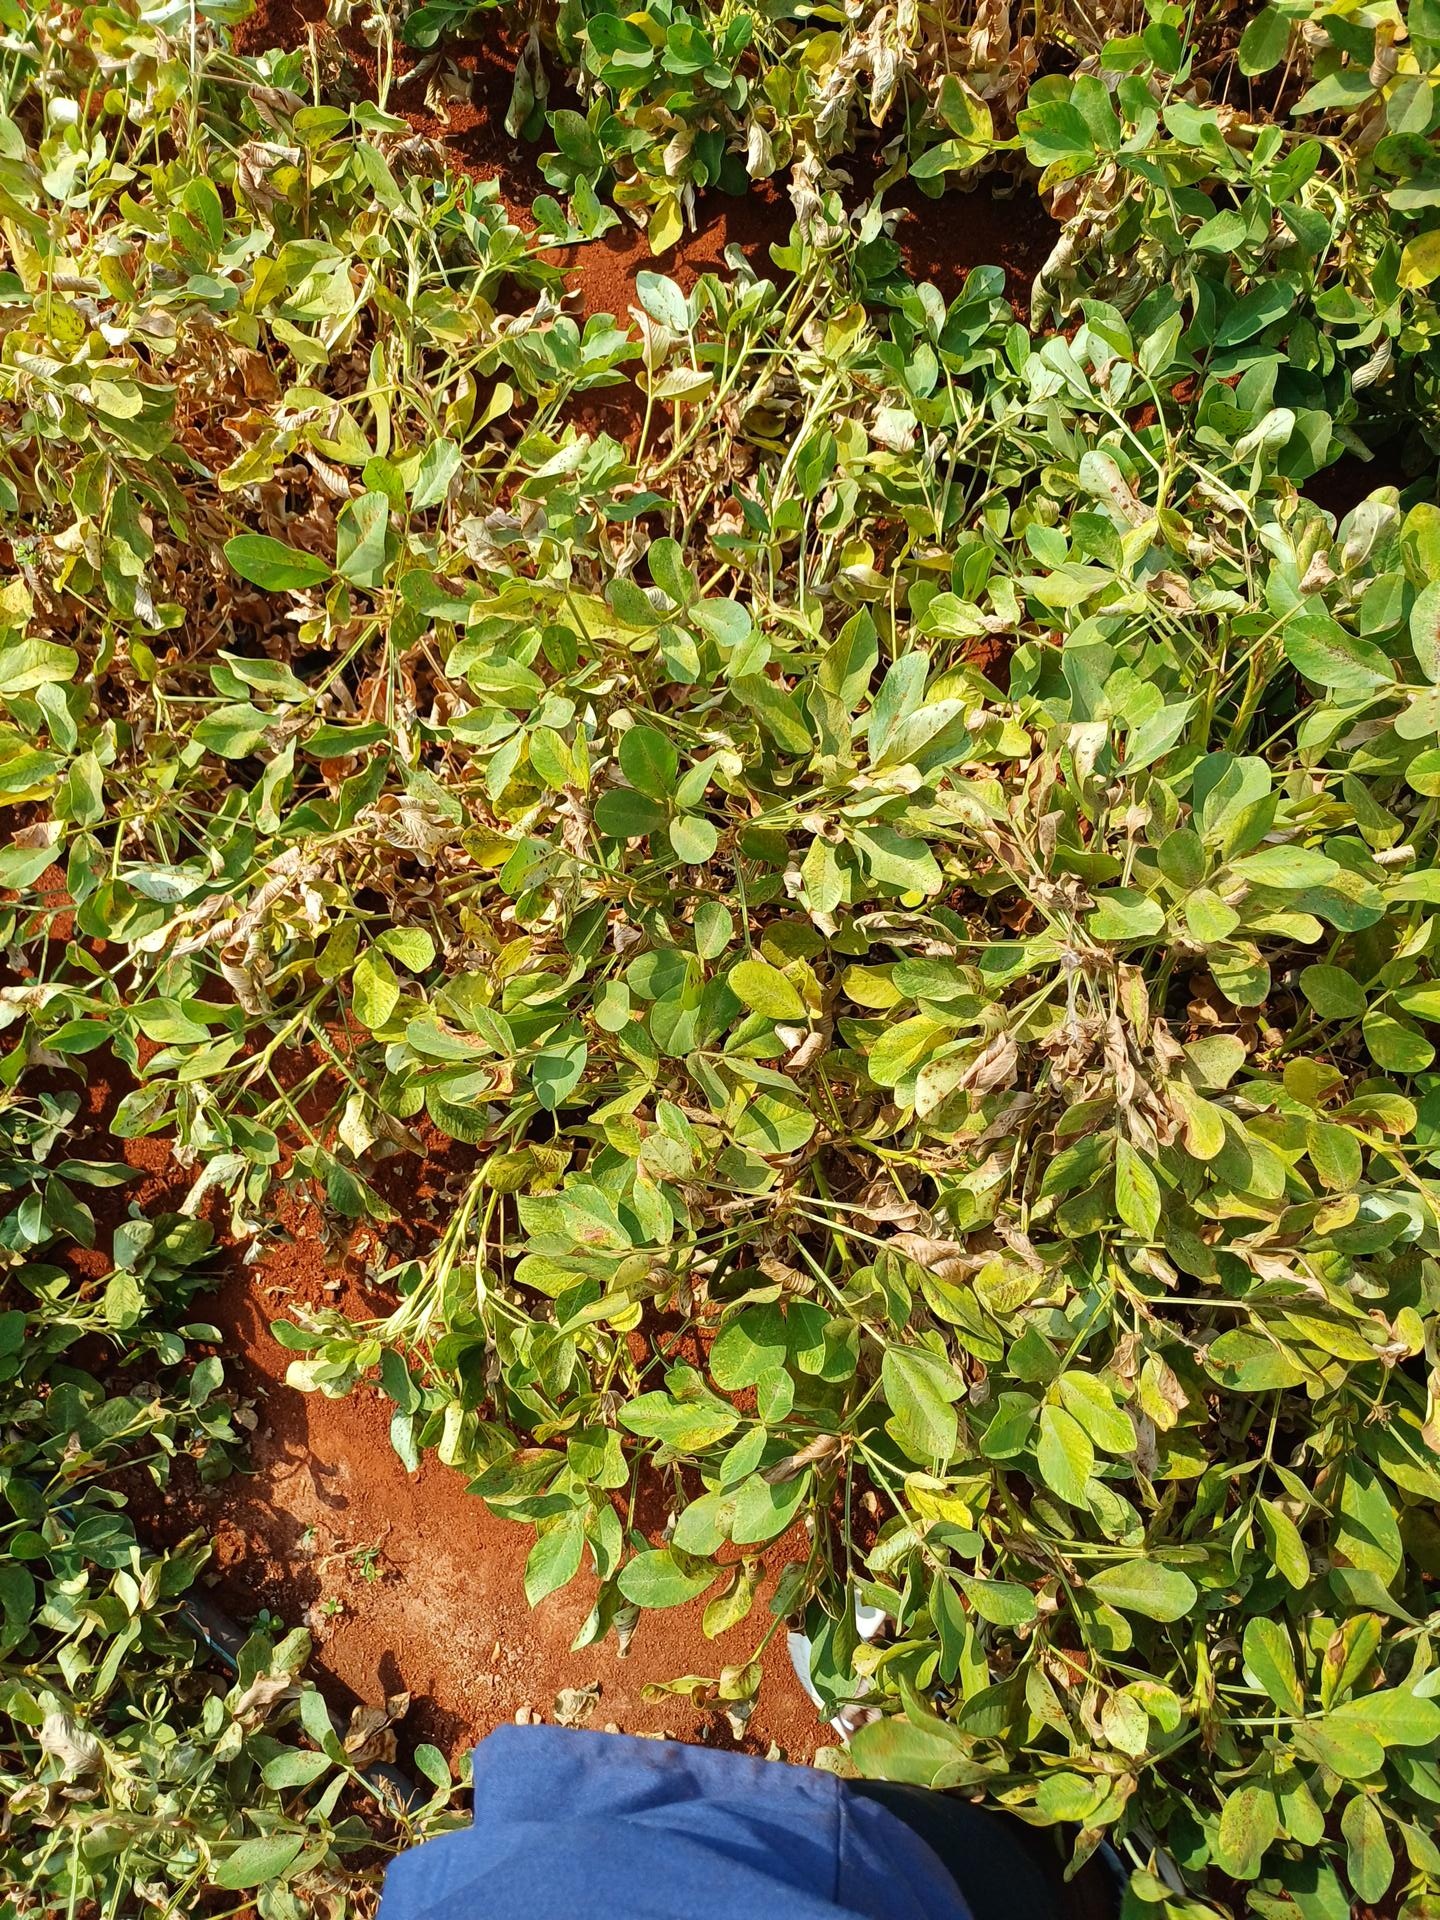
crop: groundnut
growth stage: maturity
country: Kenya
